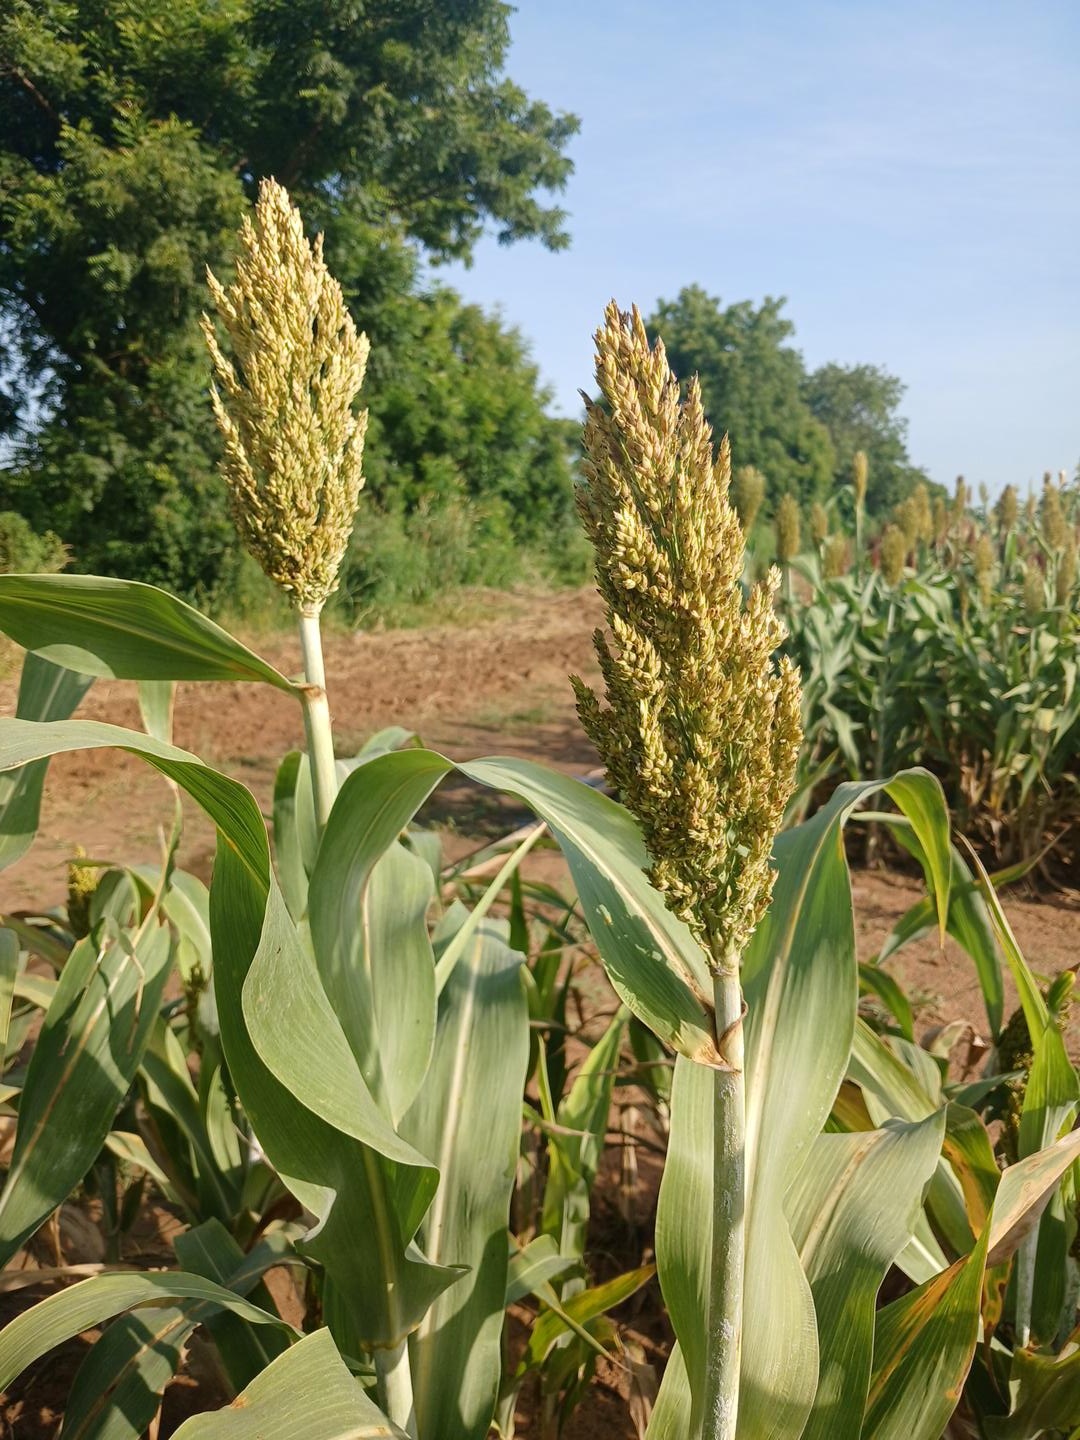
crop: sorghum
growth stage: filling grain
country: Senegal
